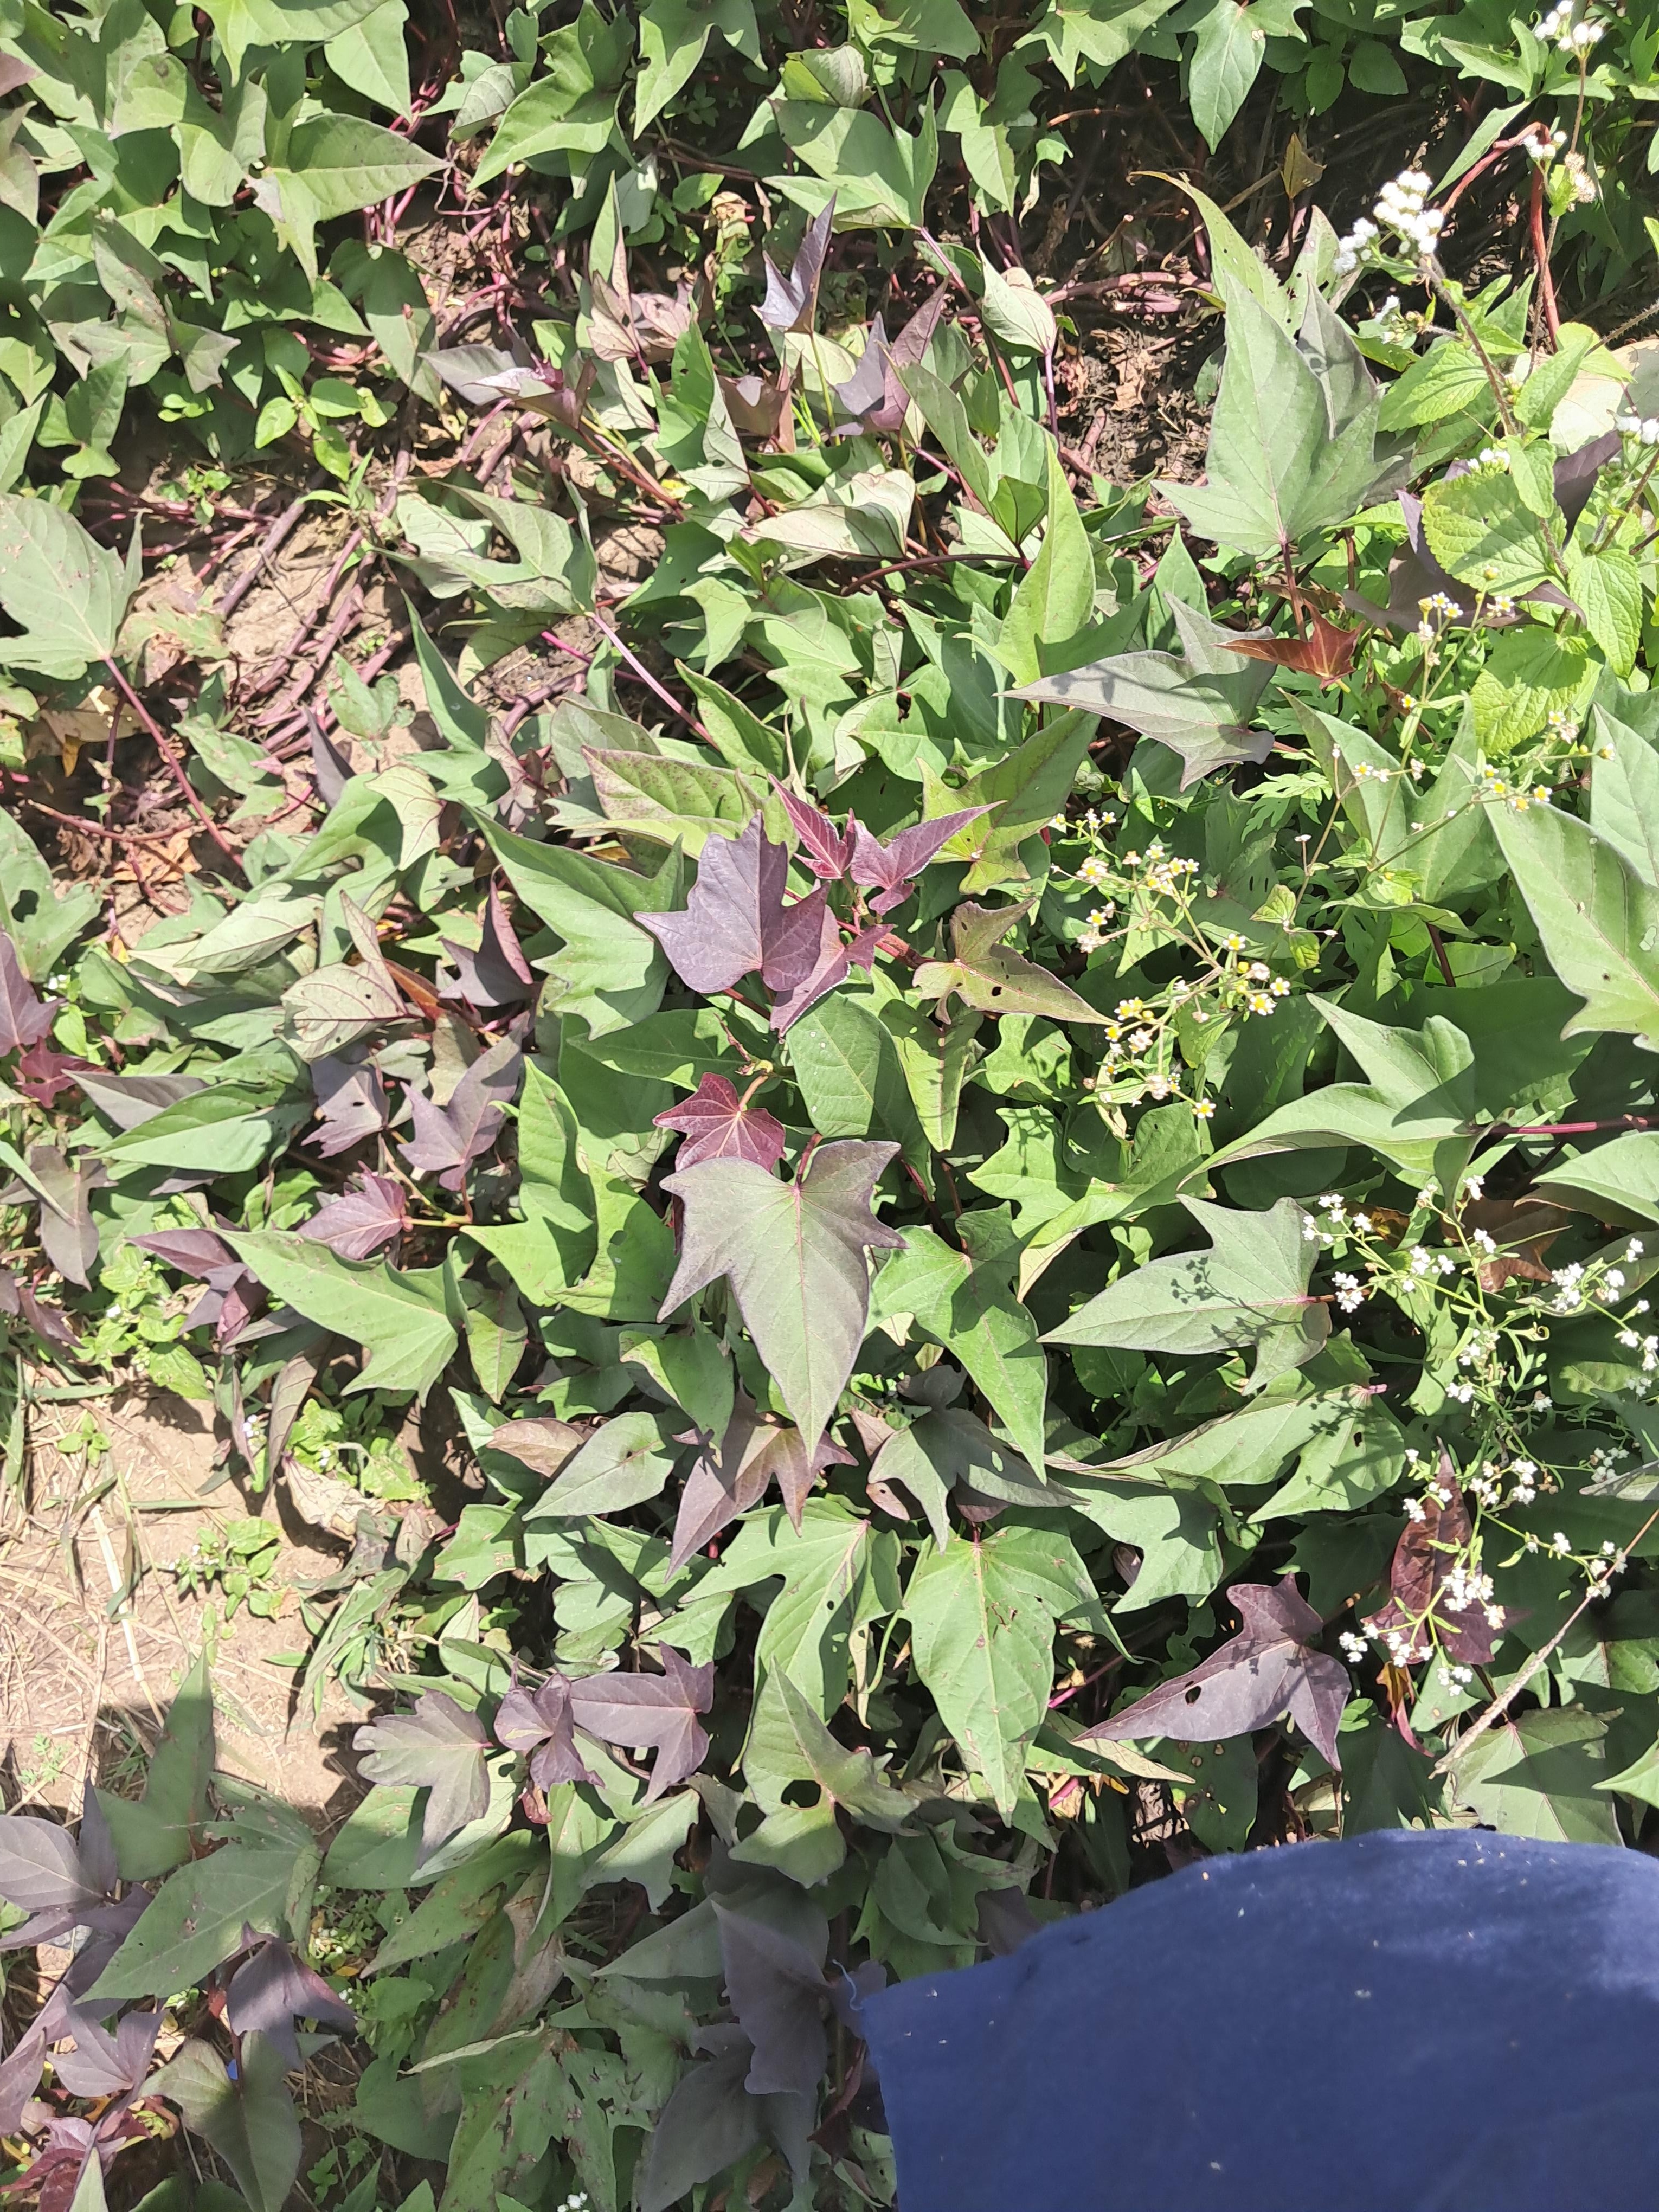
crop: sweet potato
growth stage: vegetative
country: Tanzania
